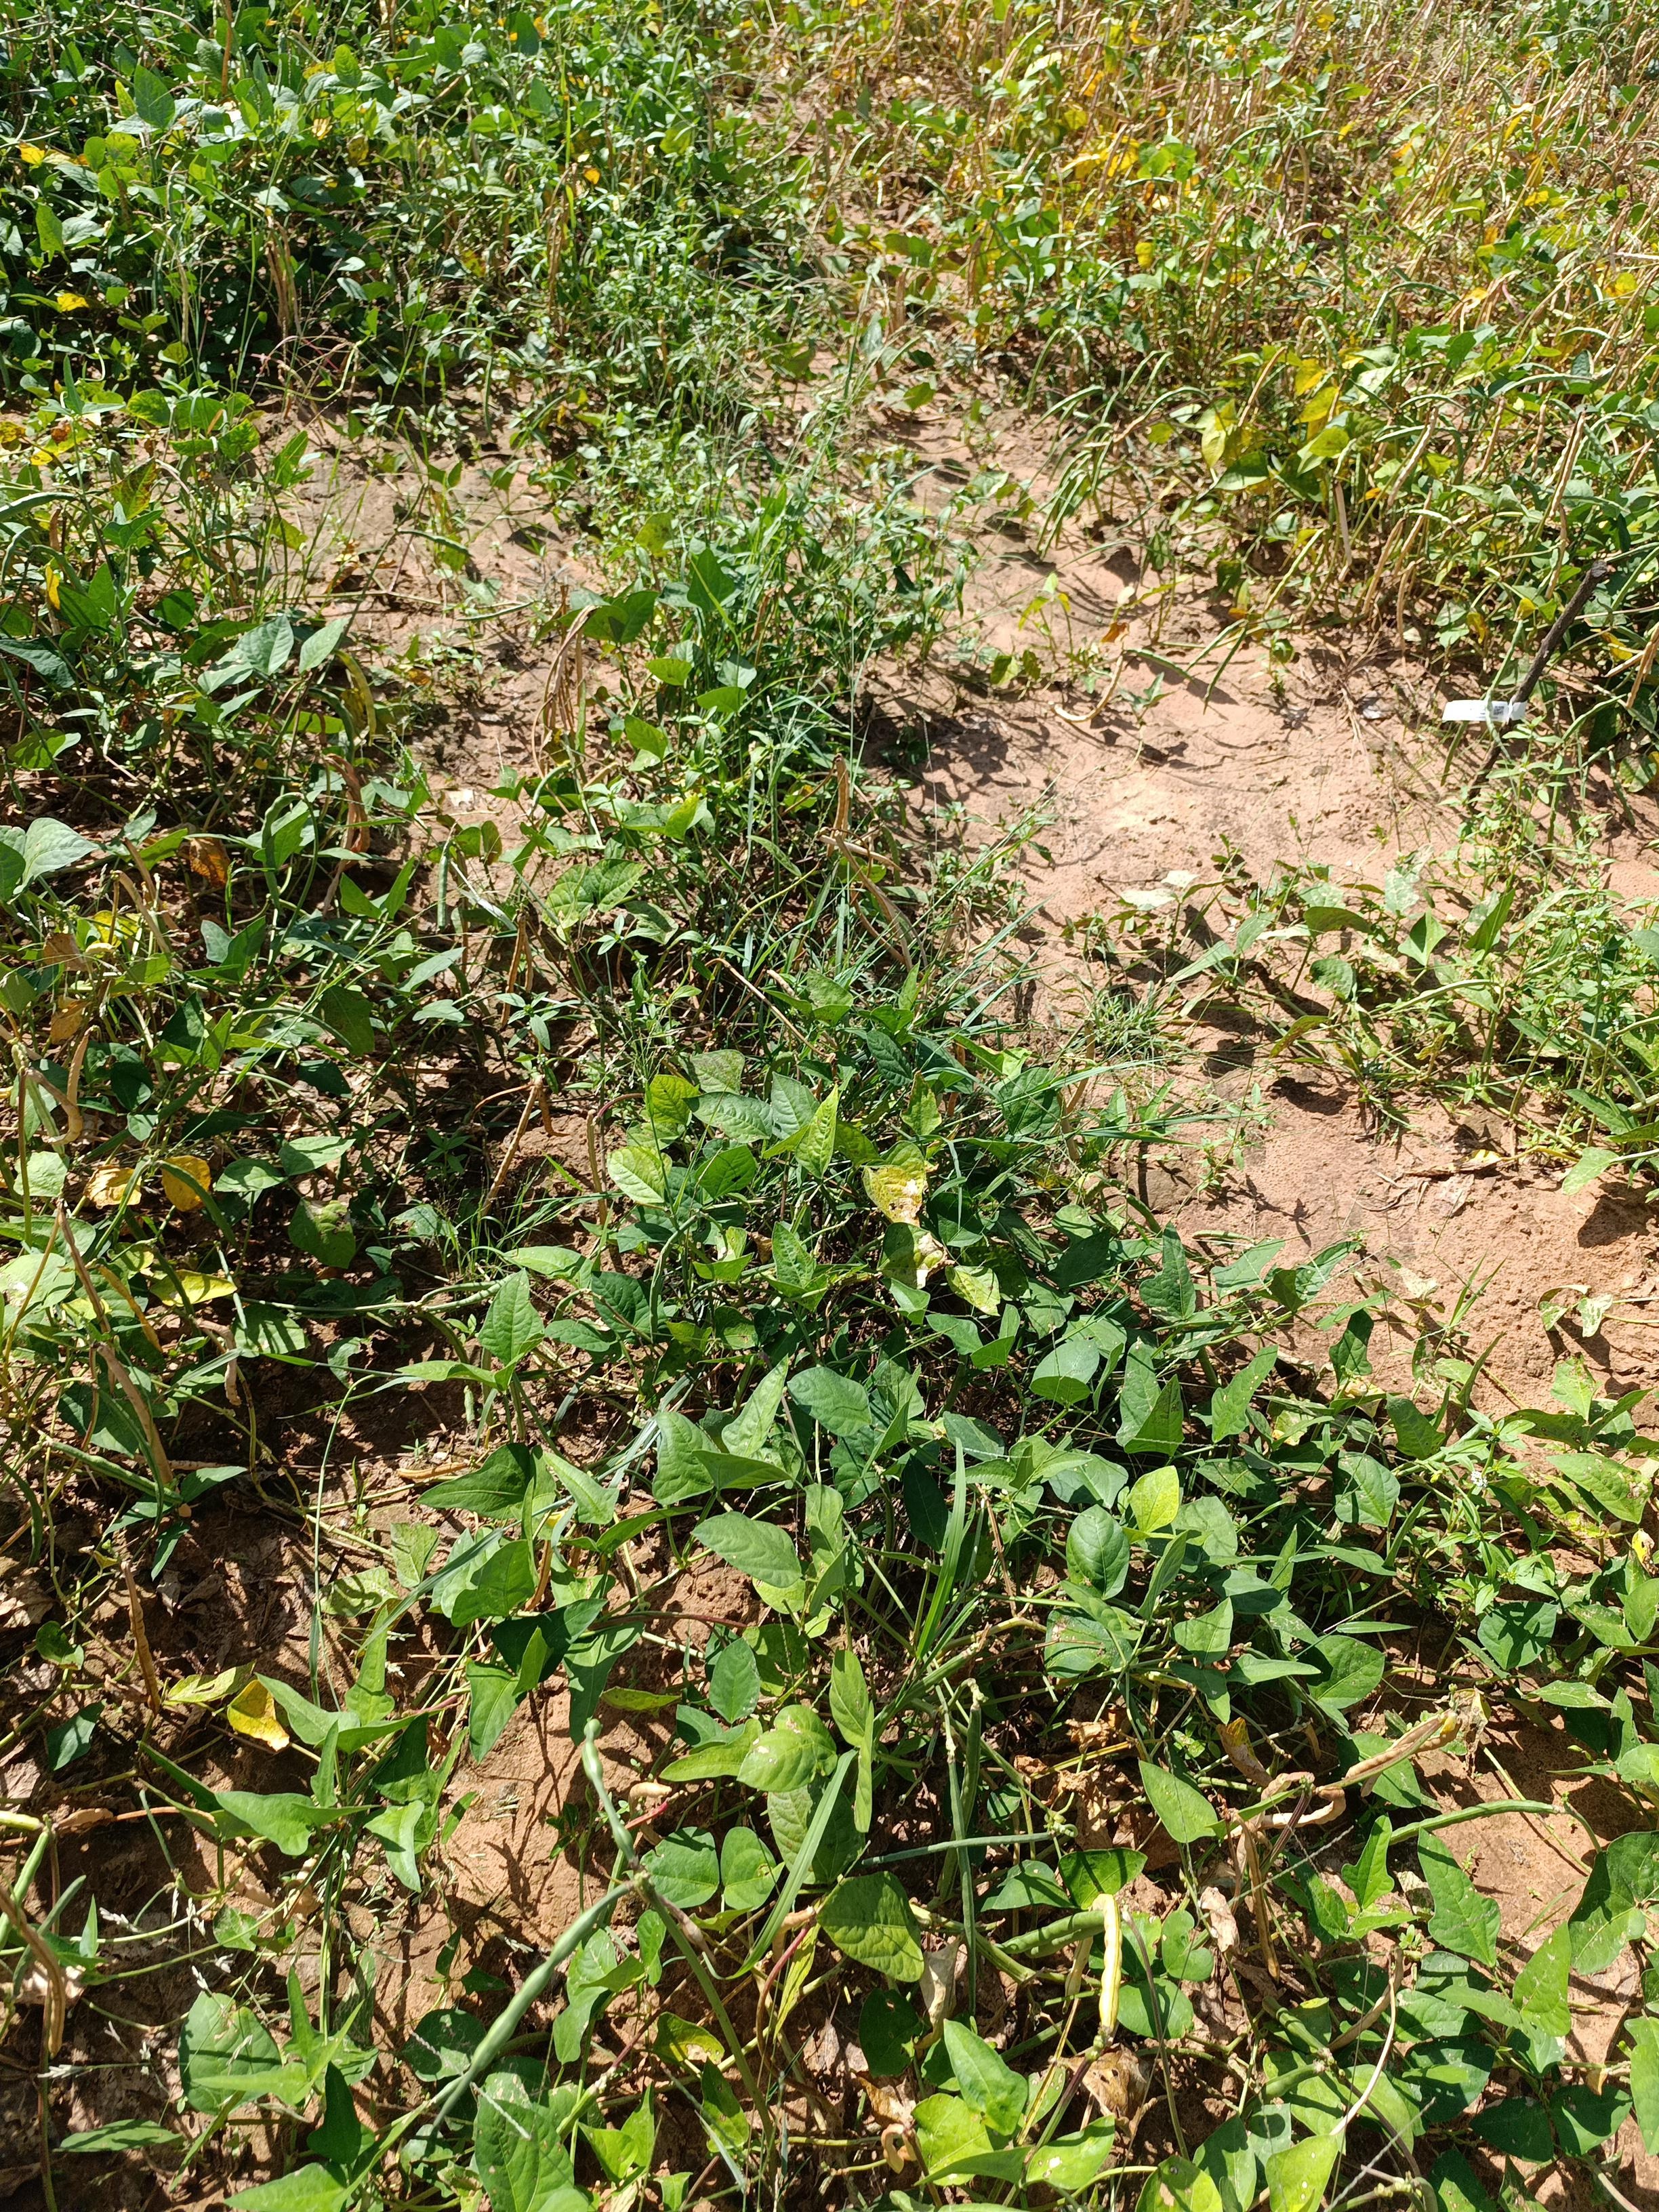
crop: cowpea
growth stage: maturity
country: Nigeria
